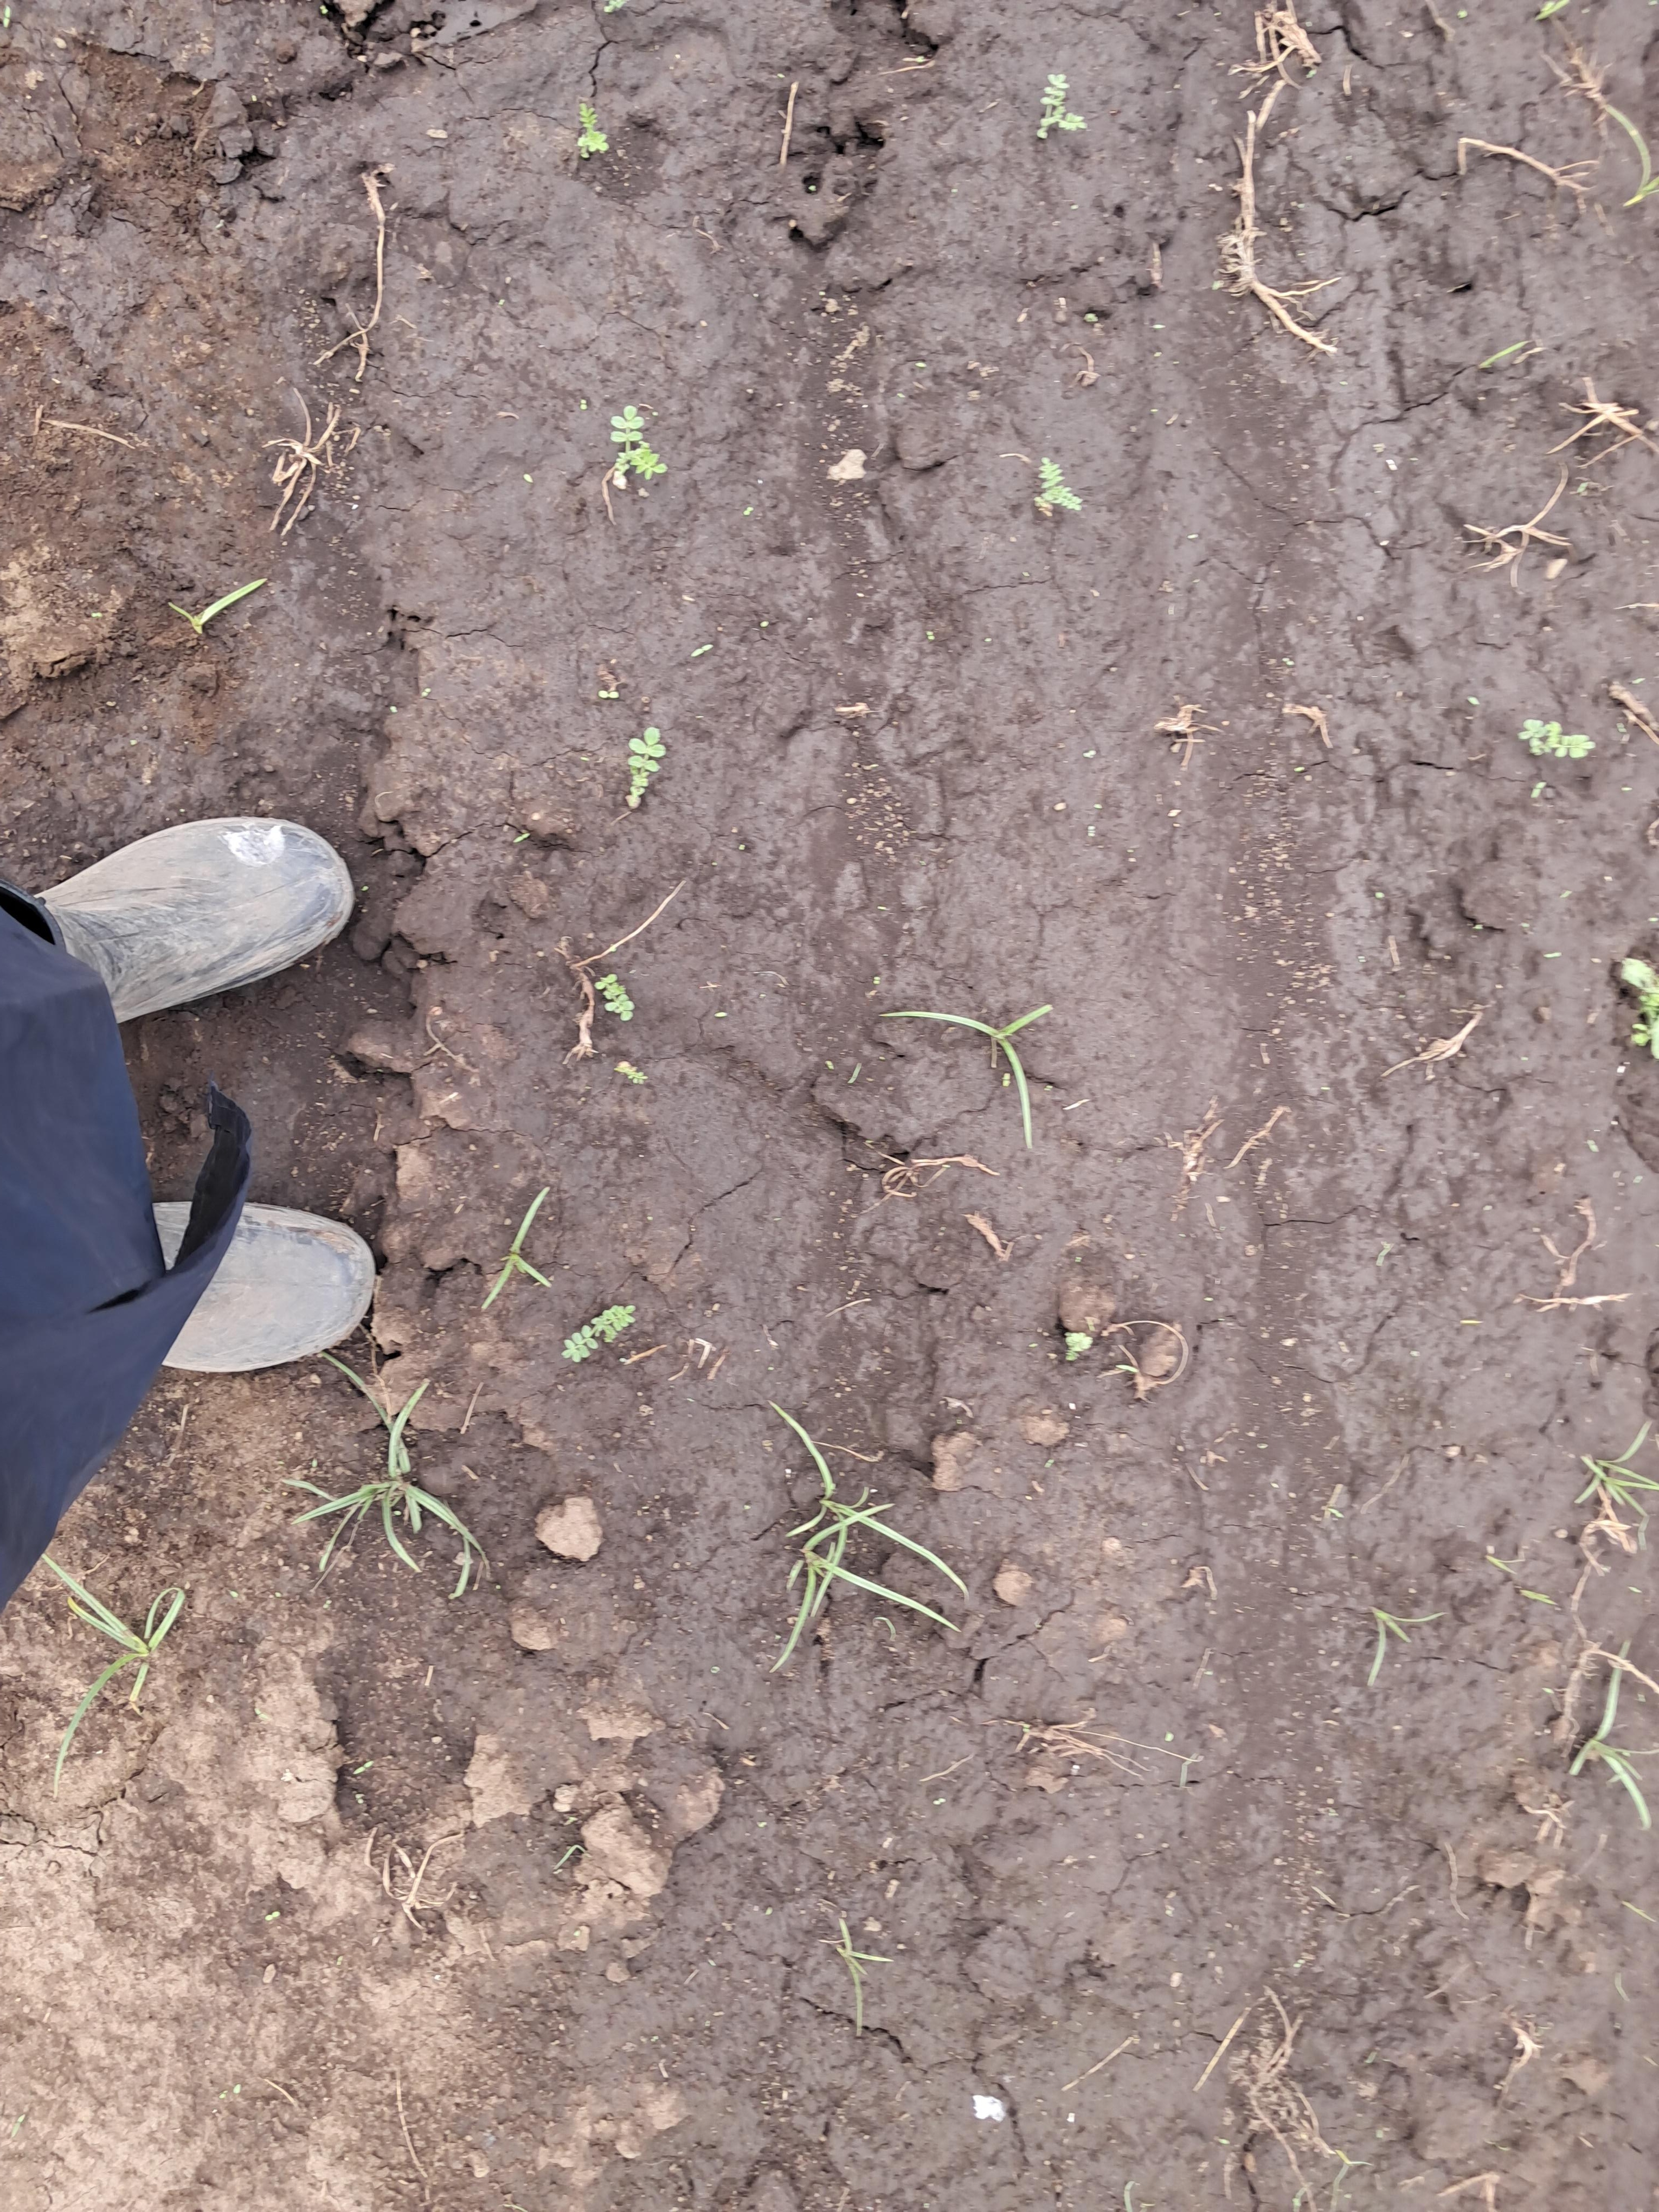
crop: chickpea
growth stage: emergence
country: Tanzania
